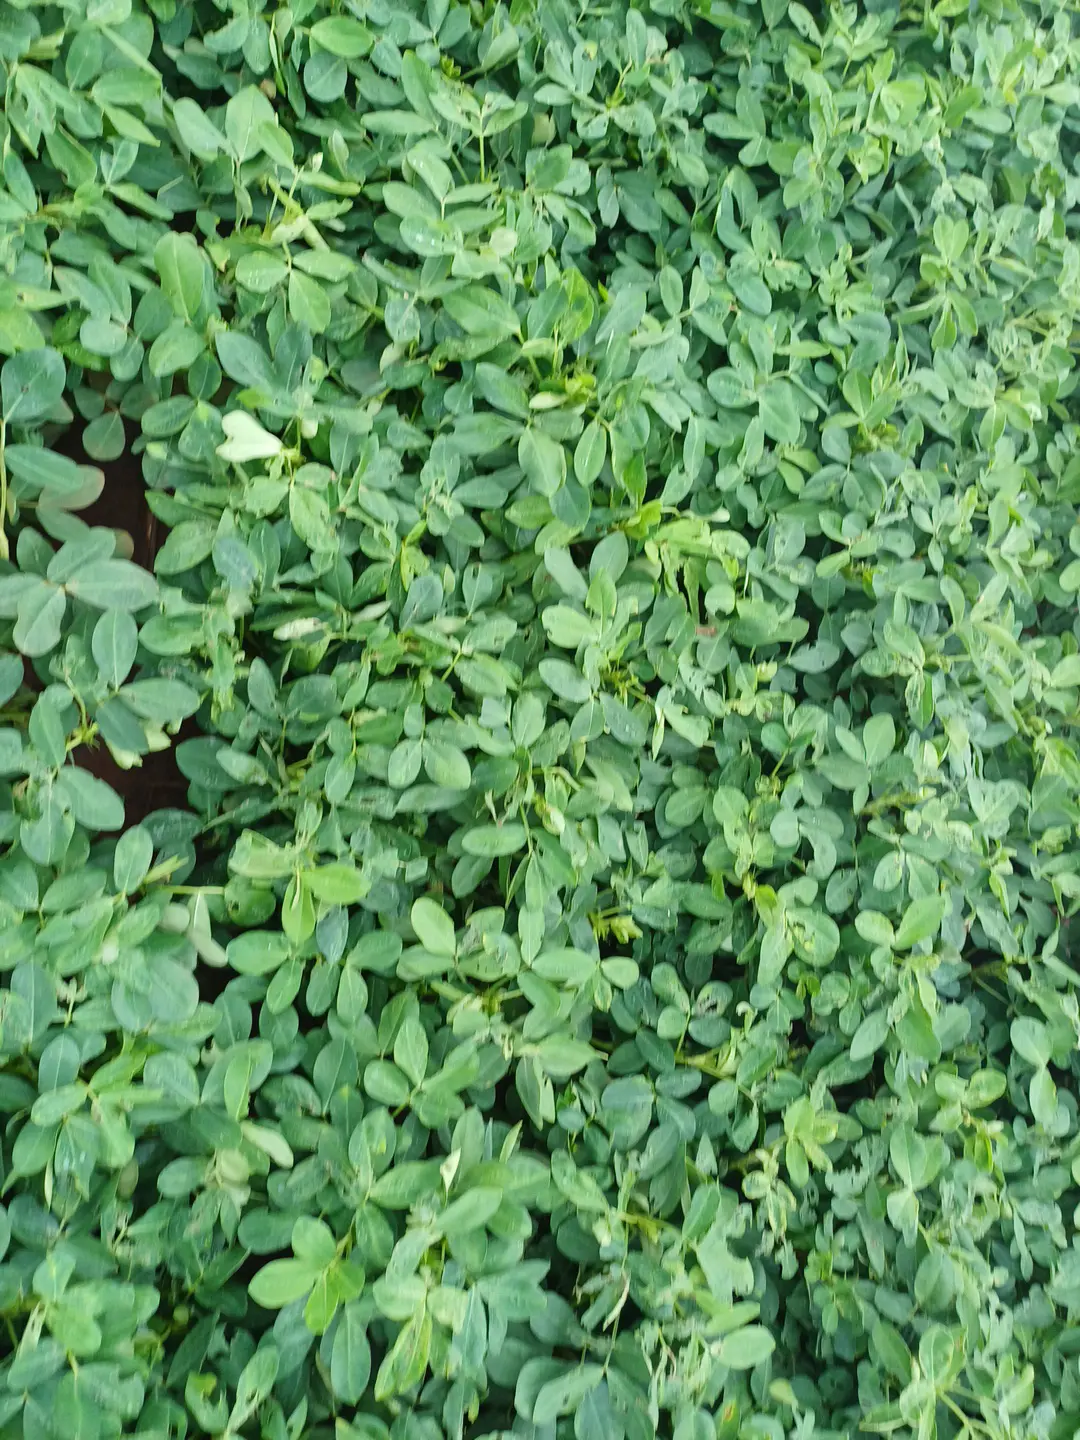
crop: groundnut
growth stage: pegging
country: Kenya
